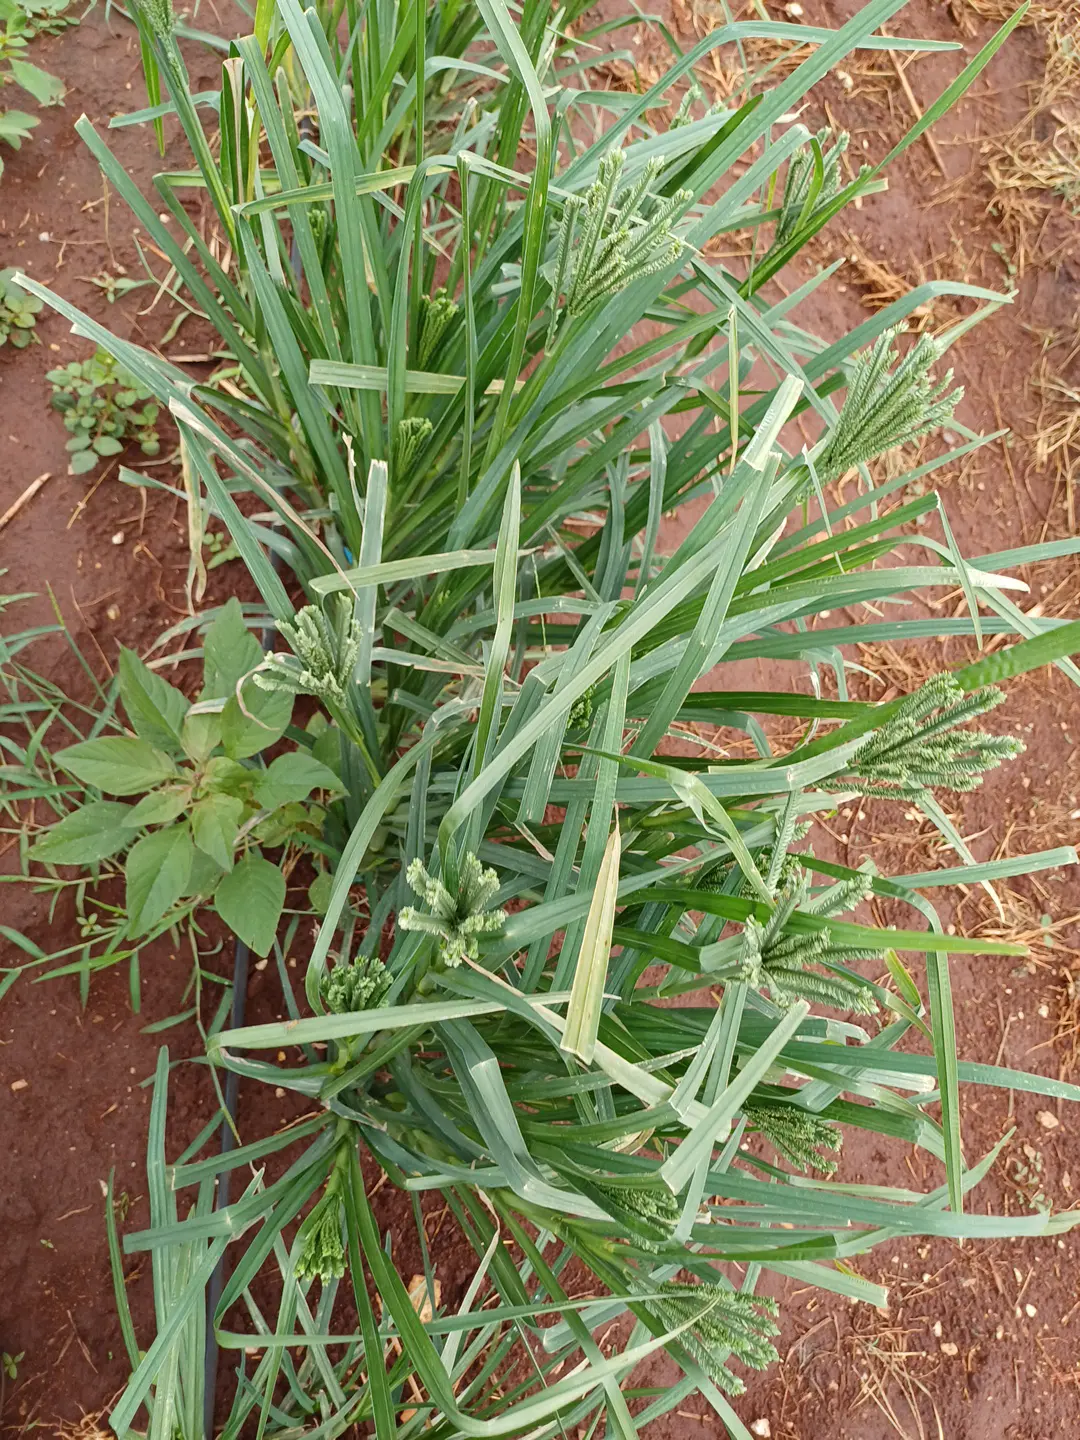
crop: finger millet
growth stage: flowering
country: Kenya
